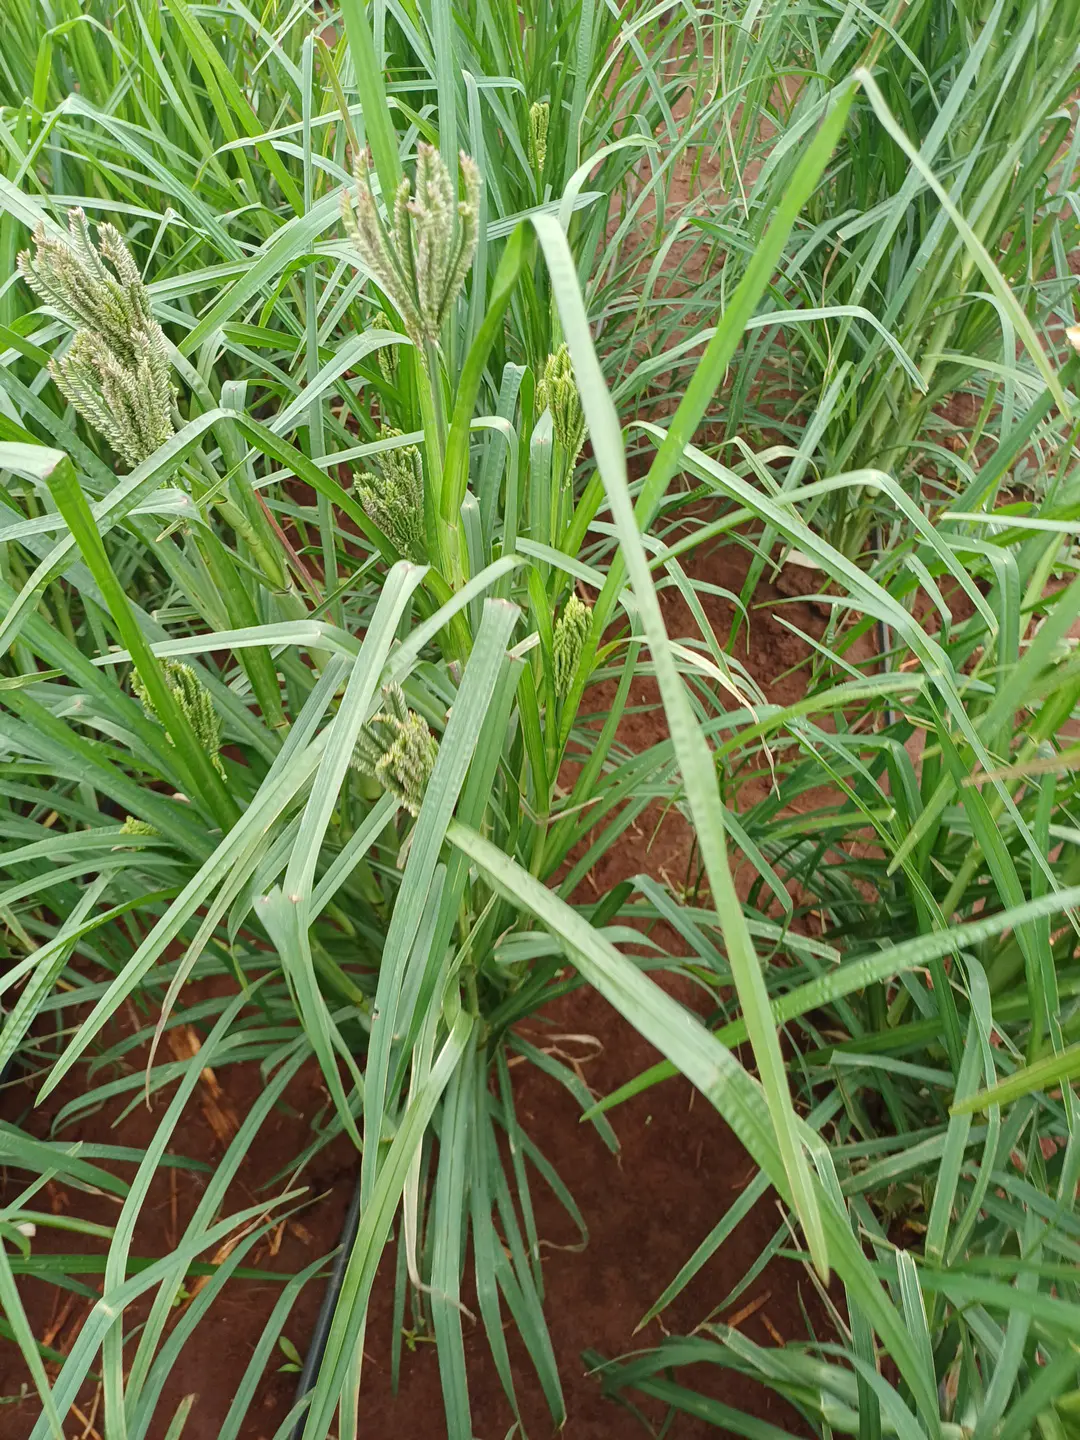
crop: finger millet
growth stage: heading tuber
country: Kenya
